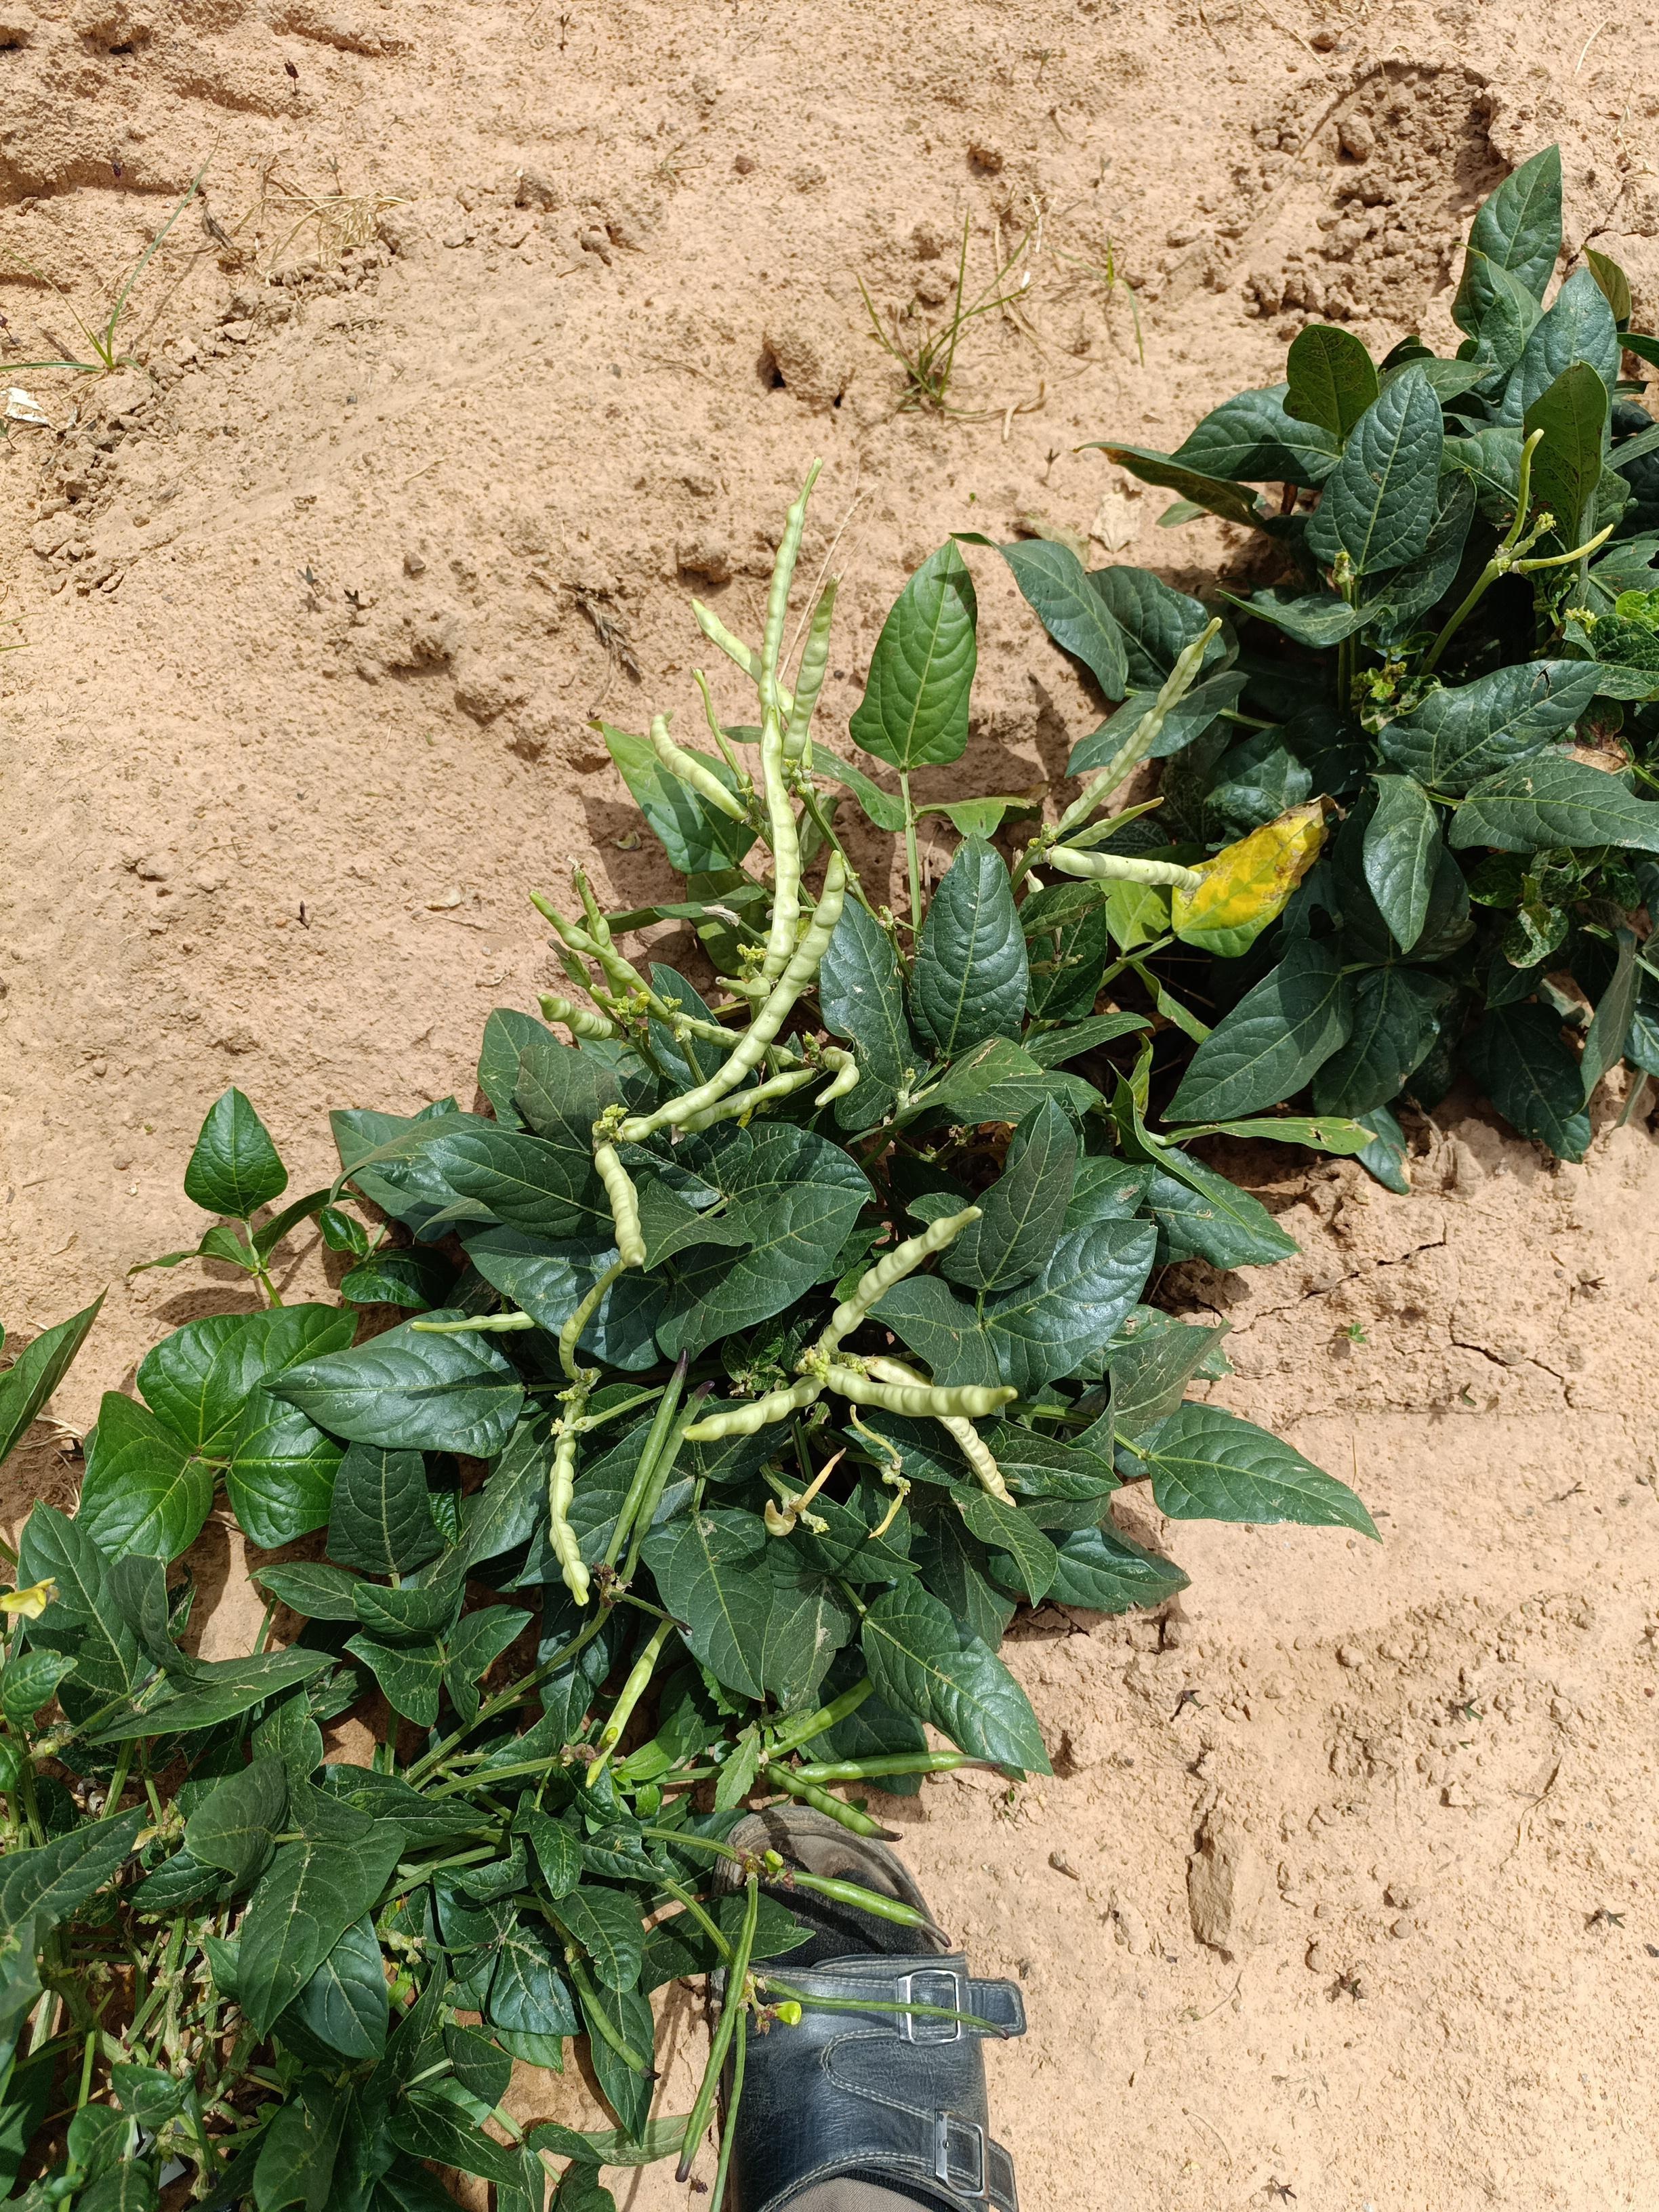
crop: cowpea
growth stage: development pod
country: Nigeria
